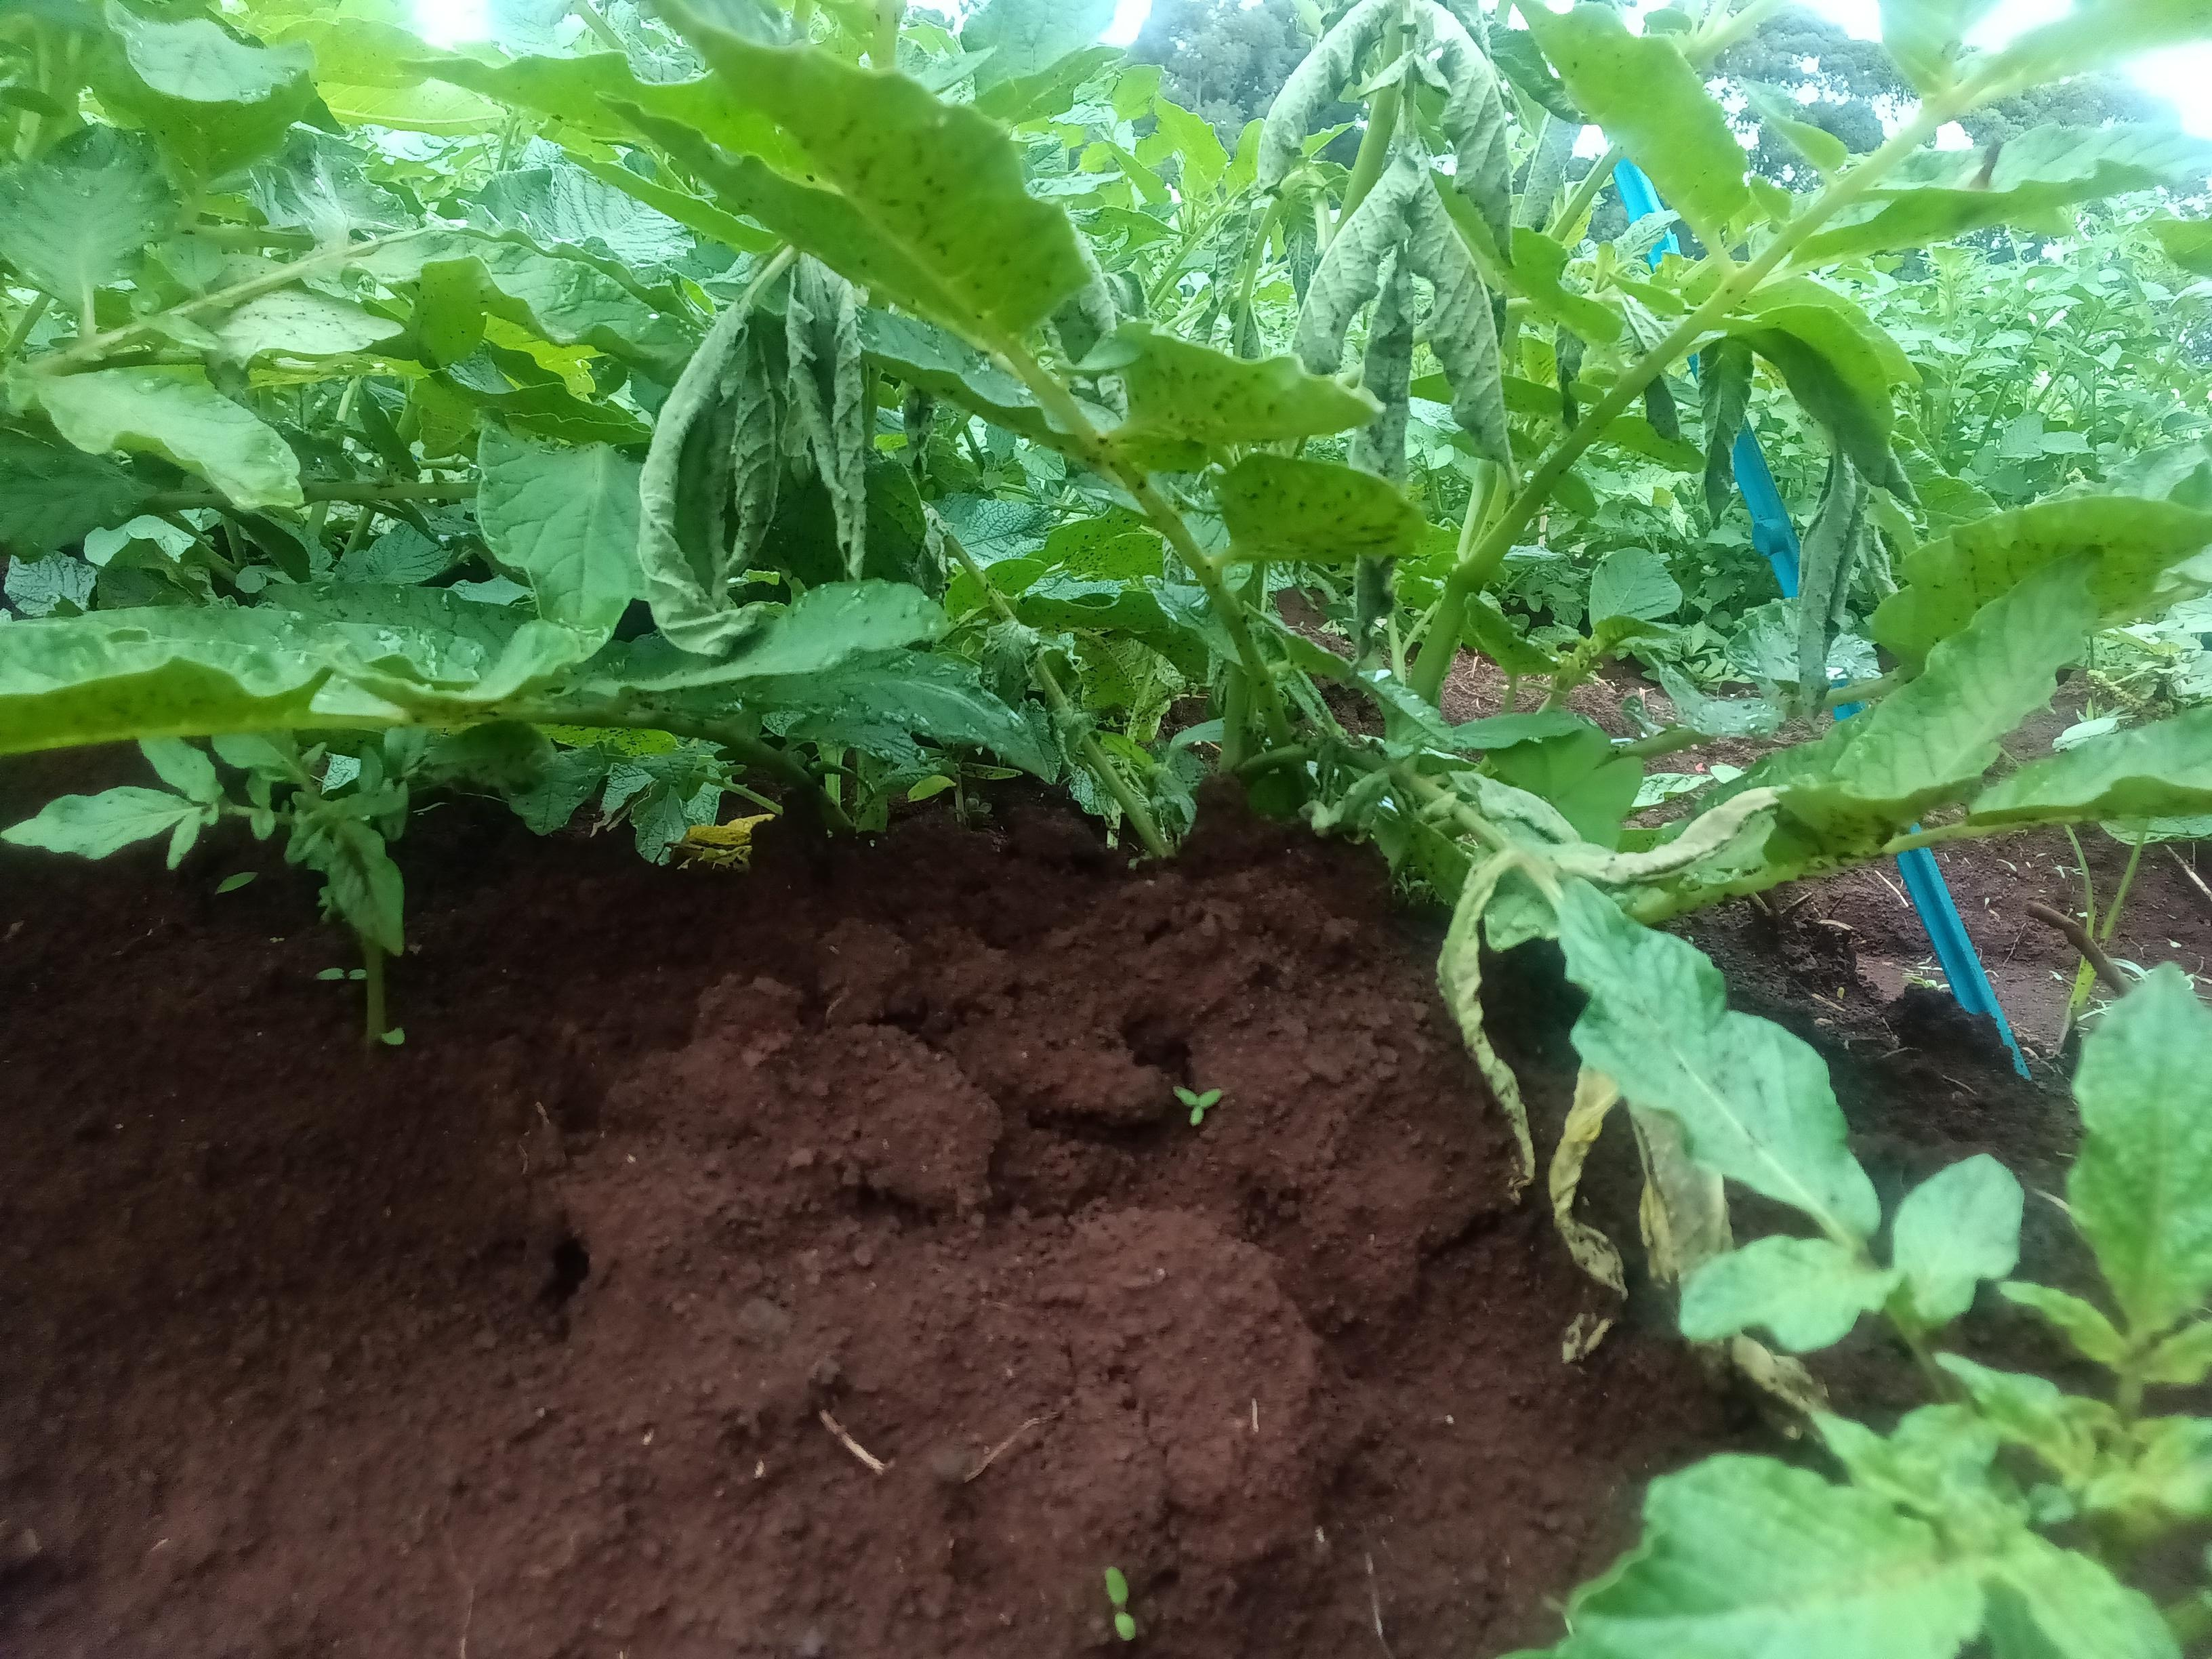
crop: potato
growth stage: flowering
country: Kenya
